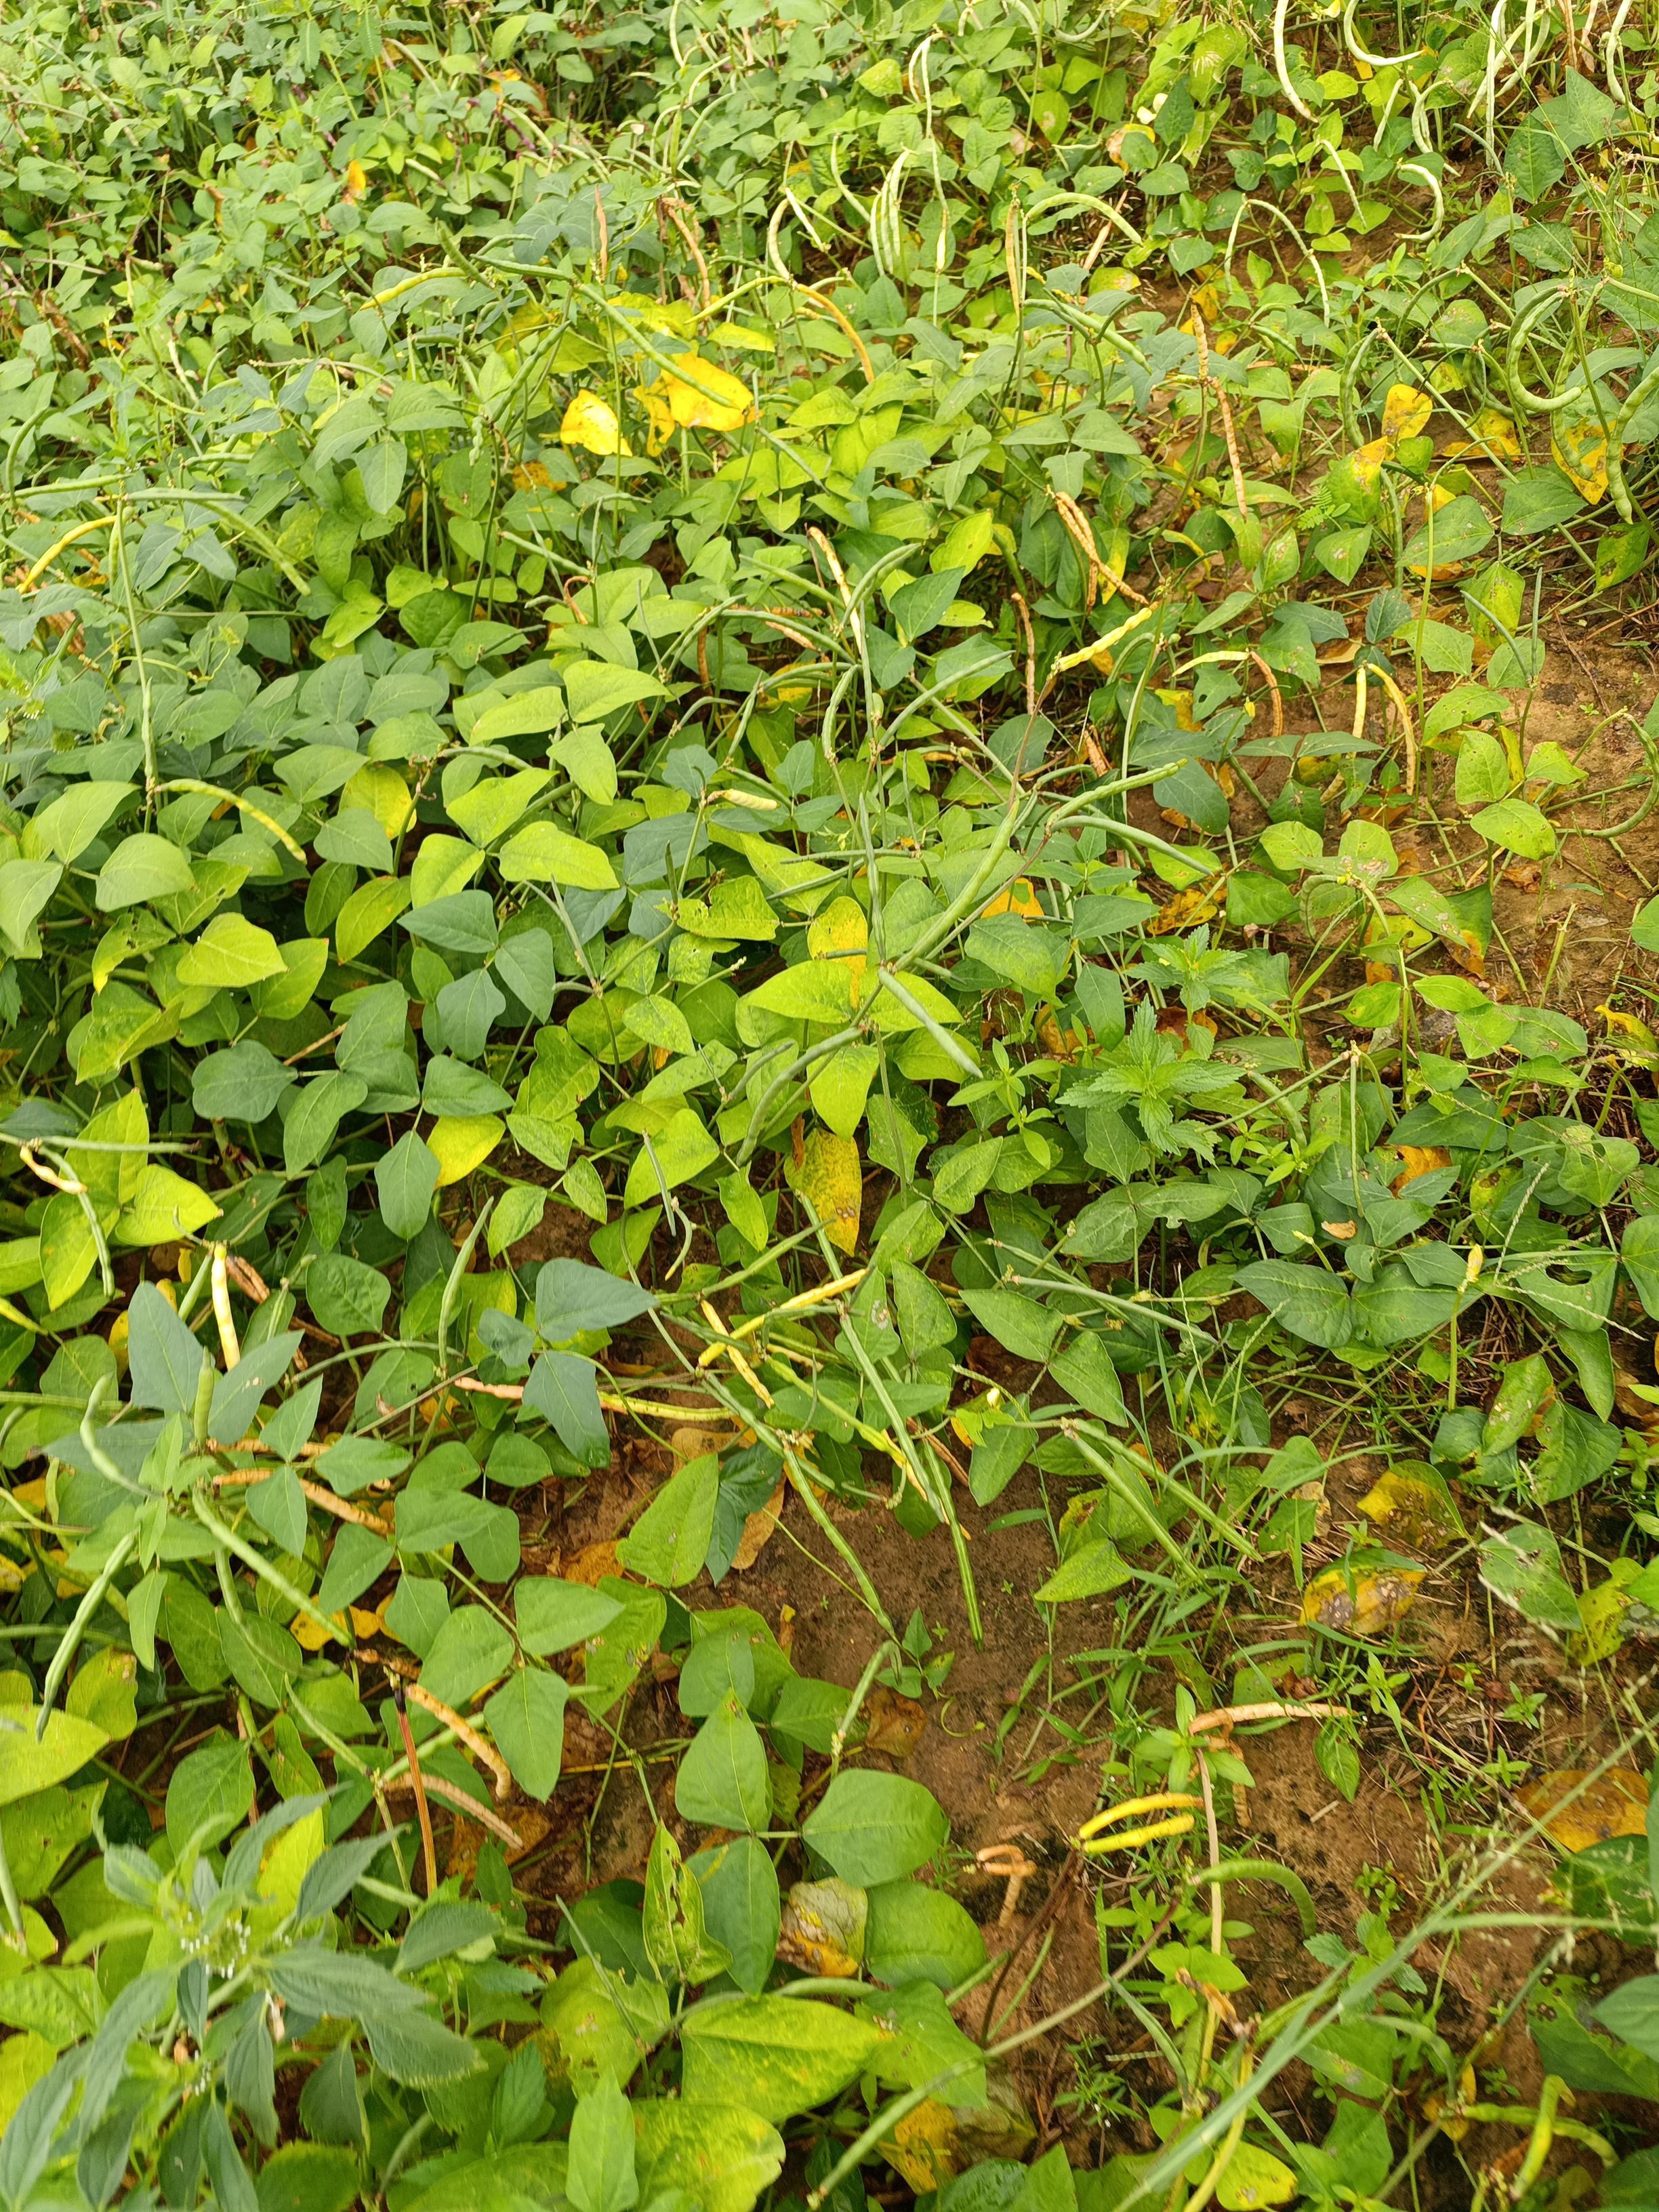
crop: cowpea
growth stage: maturity
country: Nigeria
